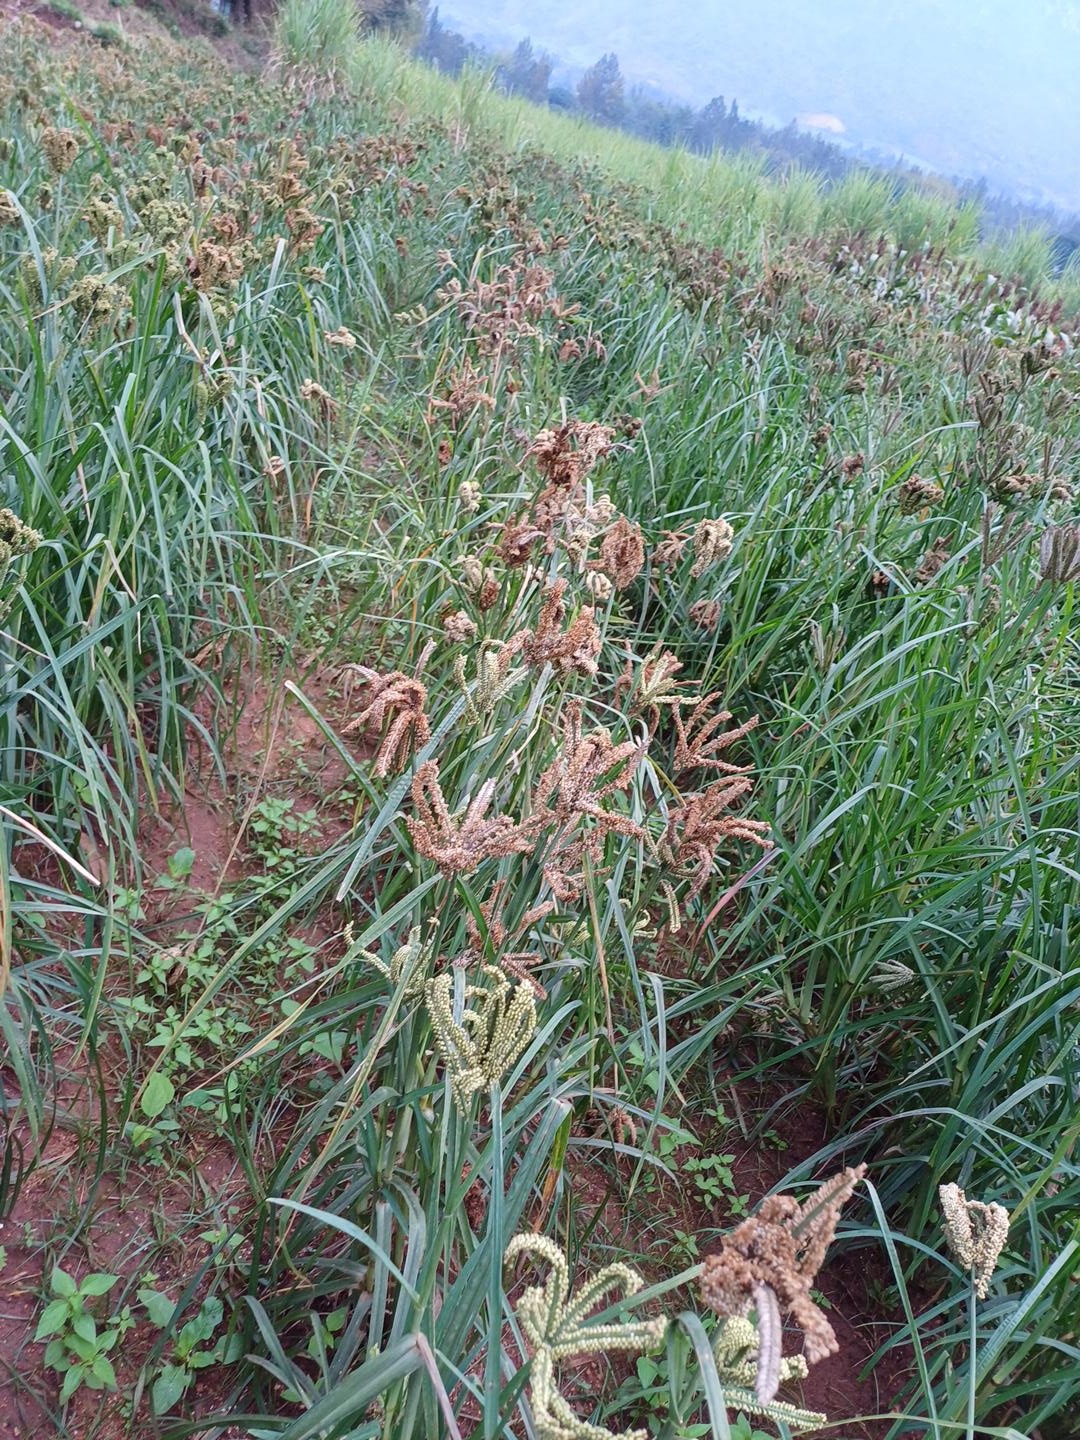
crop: finger millet
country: Kenya
